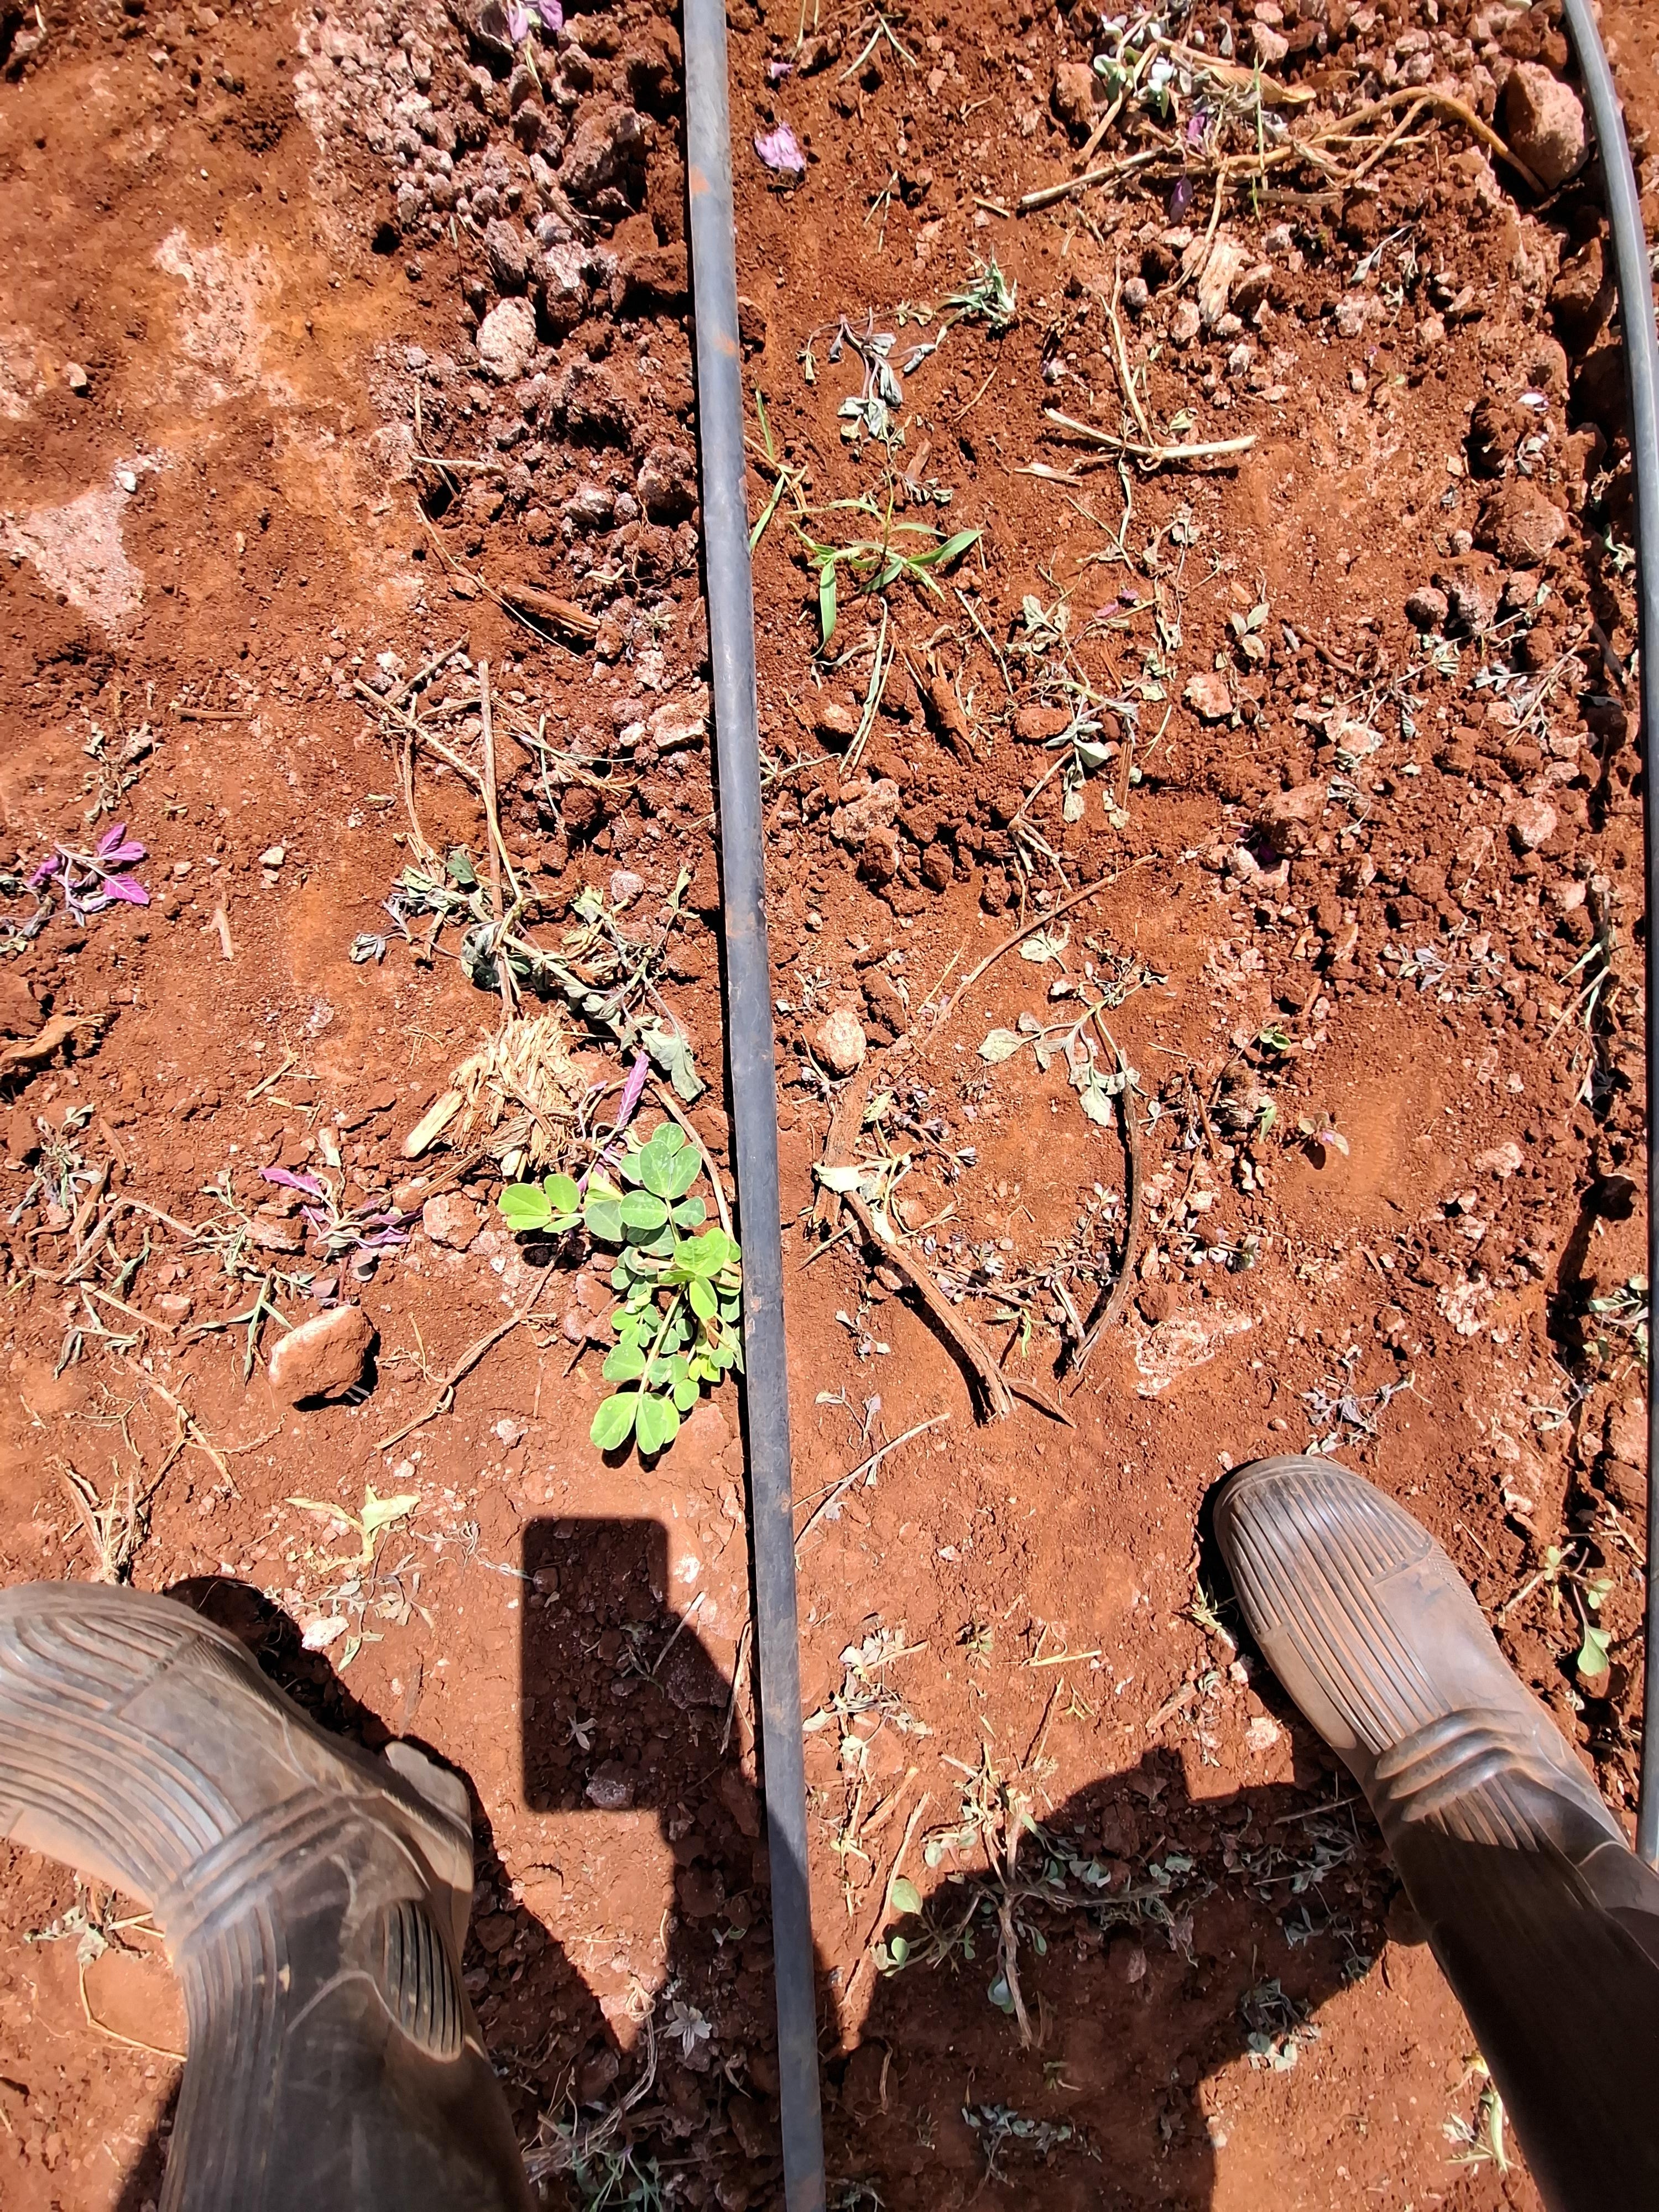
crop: groundnut
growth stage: vegetative
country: Kenya
